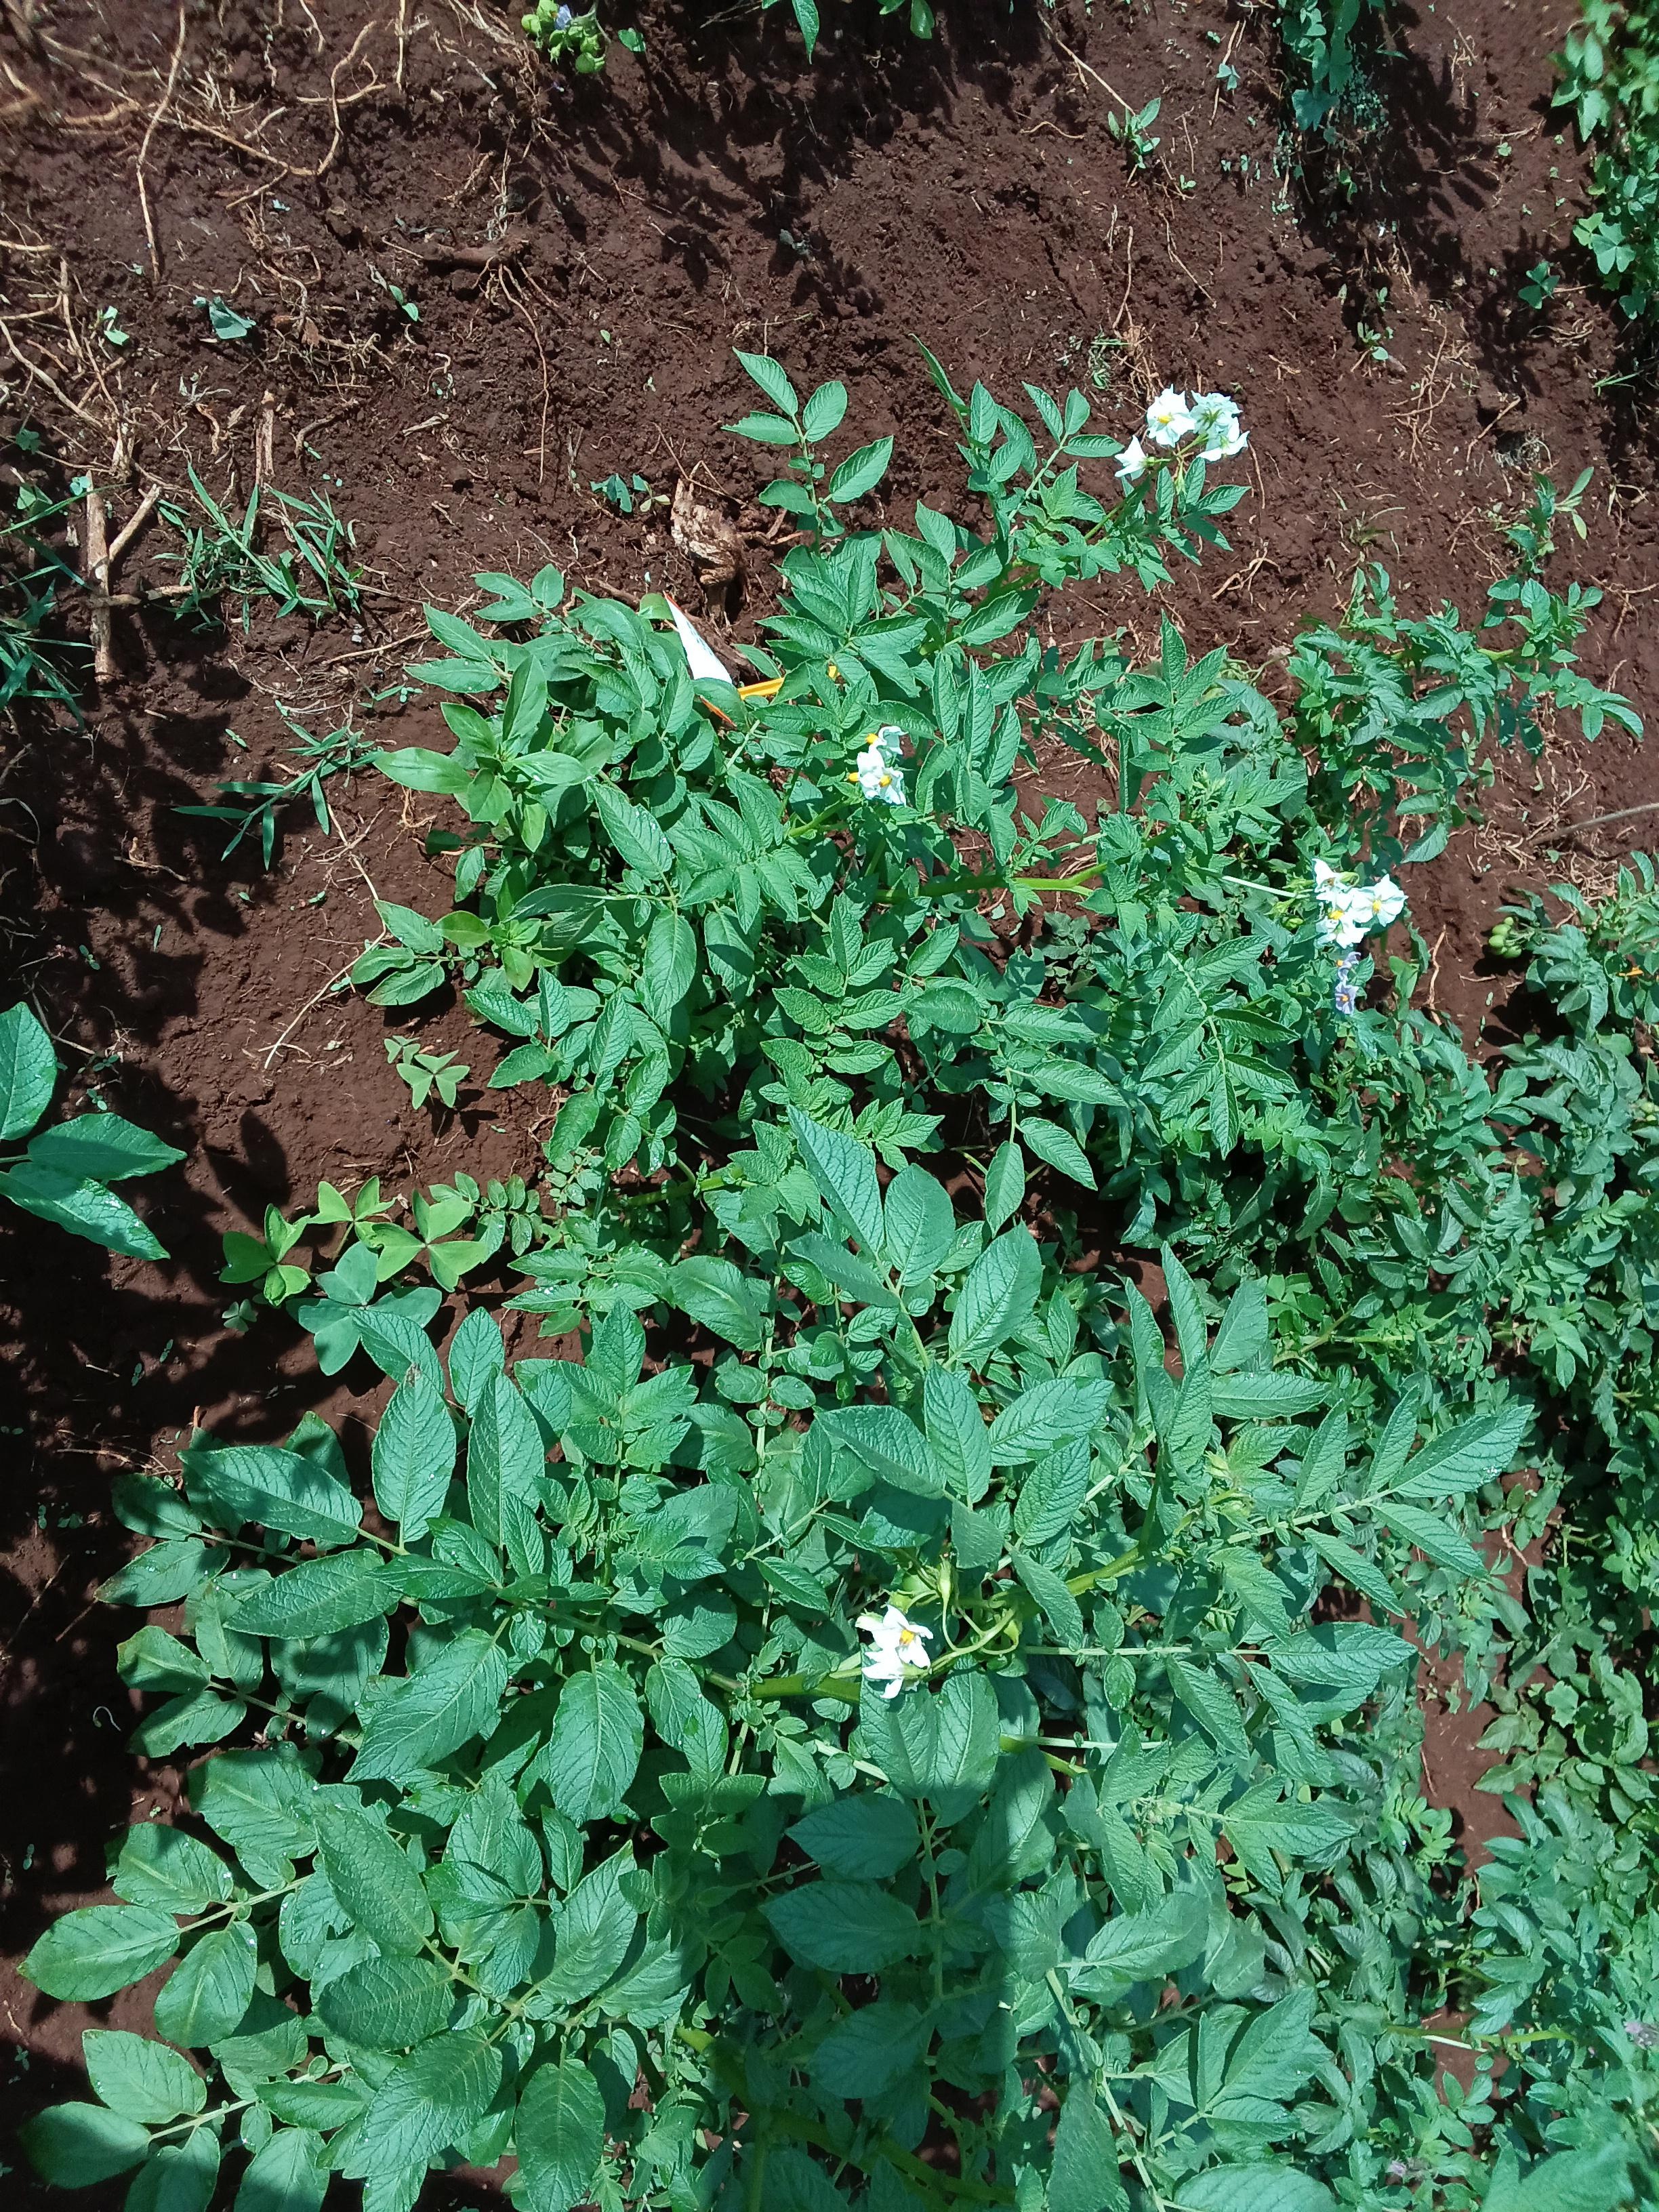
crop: potato
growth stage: flowering
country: Kenya
